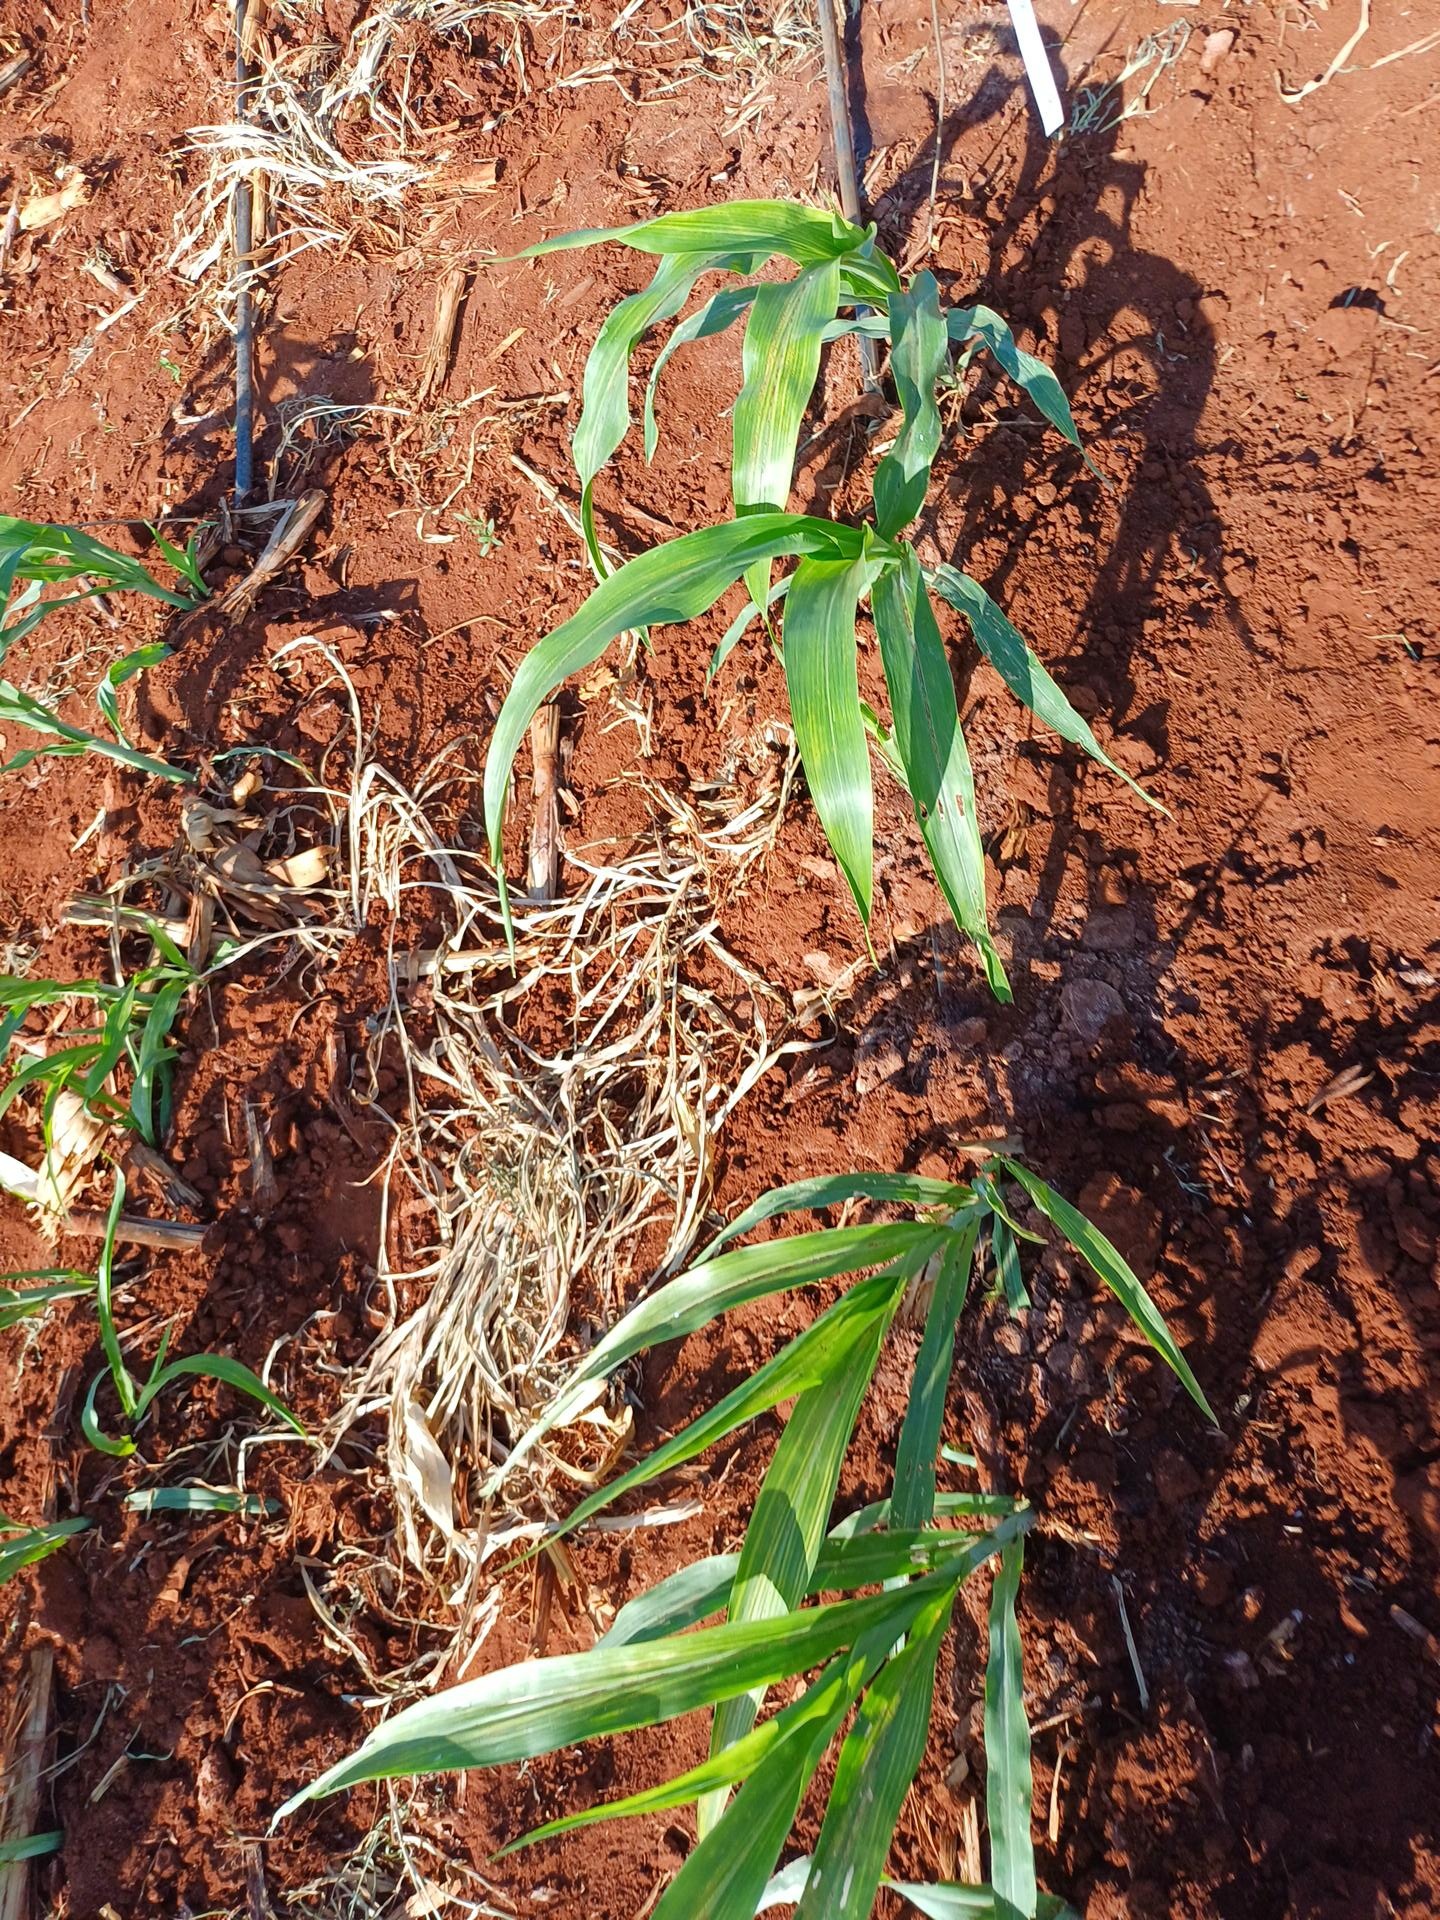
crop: sorghum
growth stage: vegetative
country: Kenya
